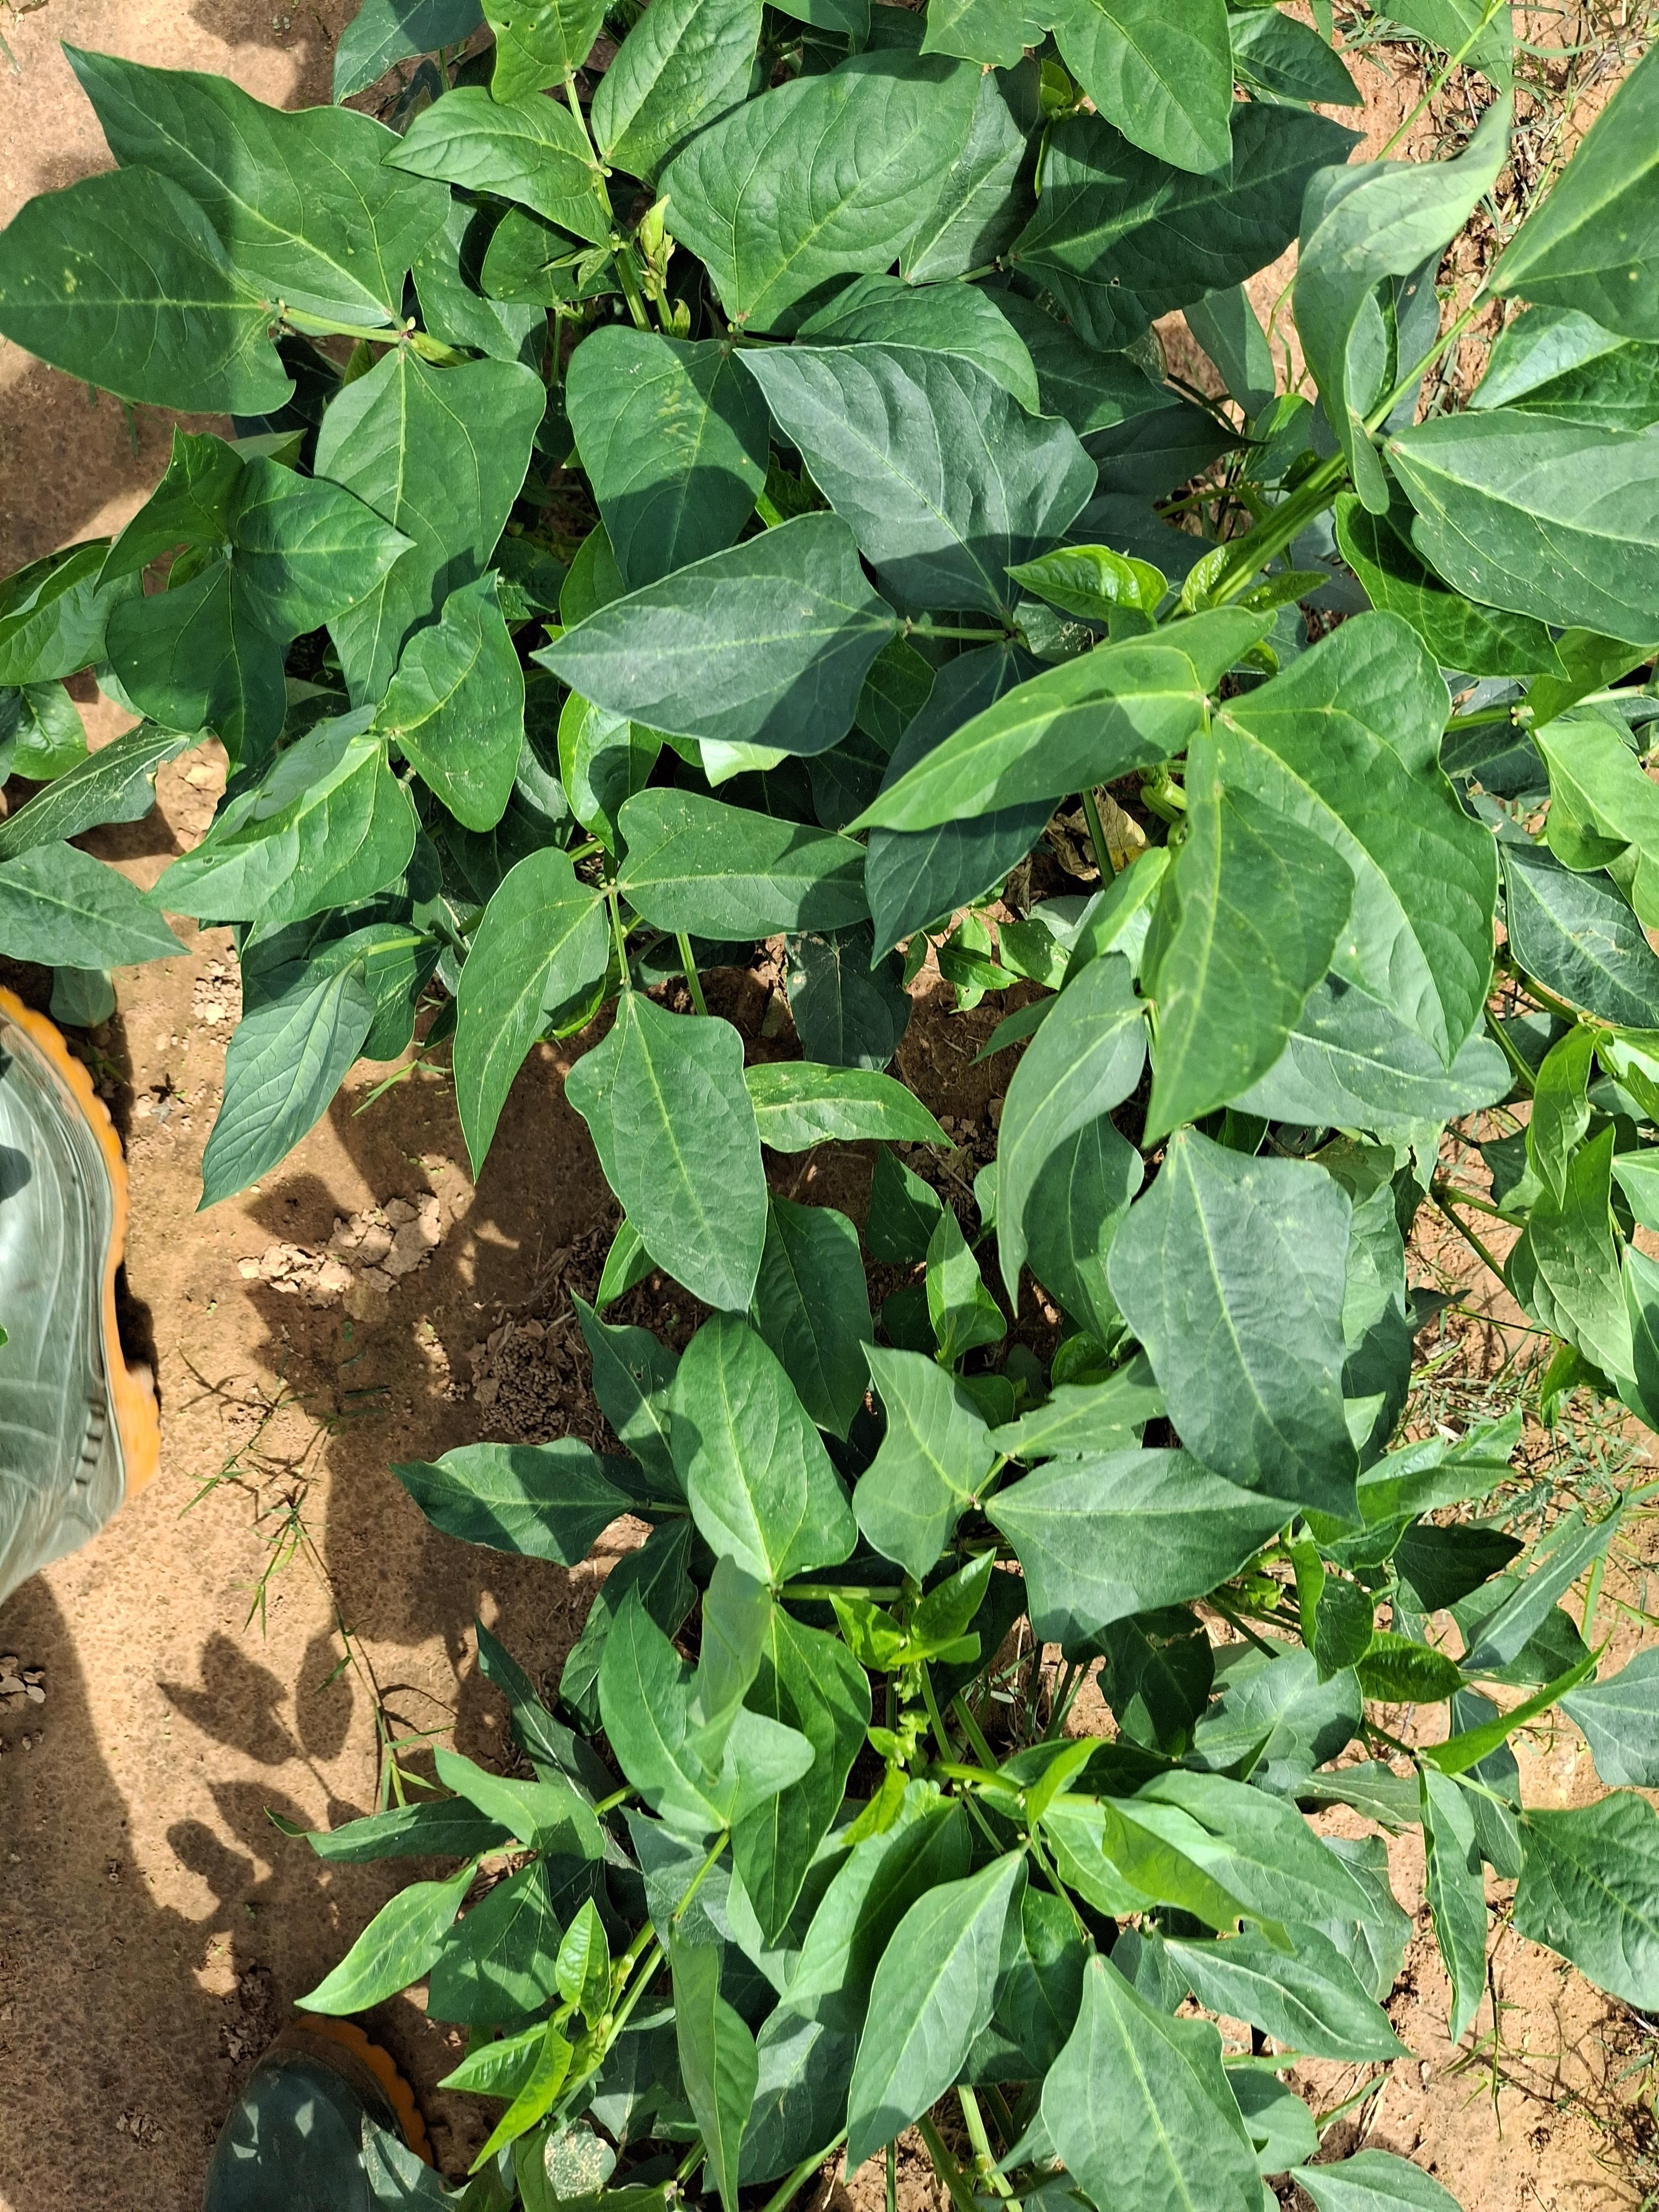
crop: cowpea
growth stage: vegetative
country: Nigeria
